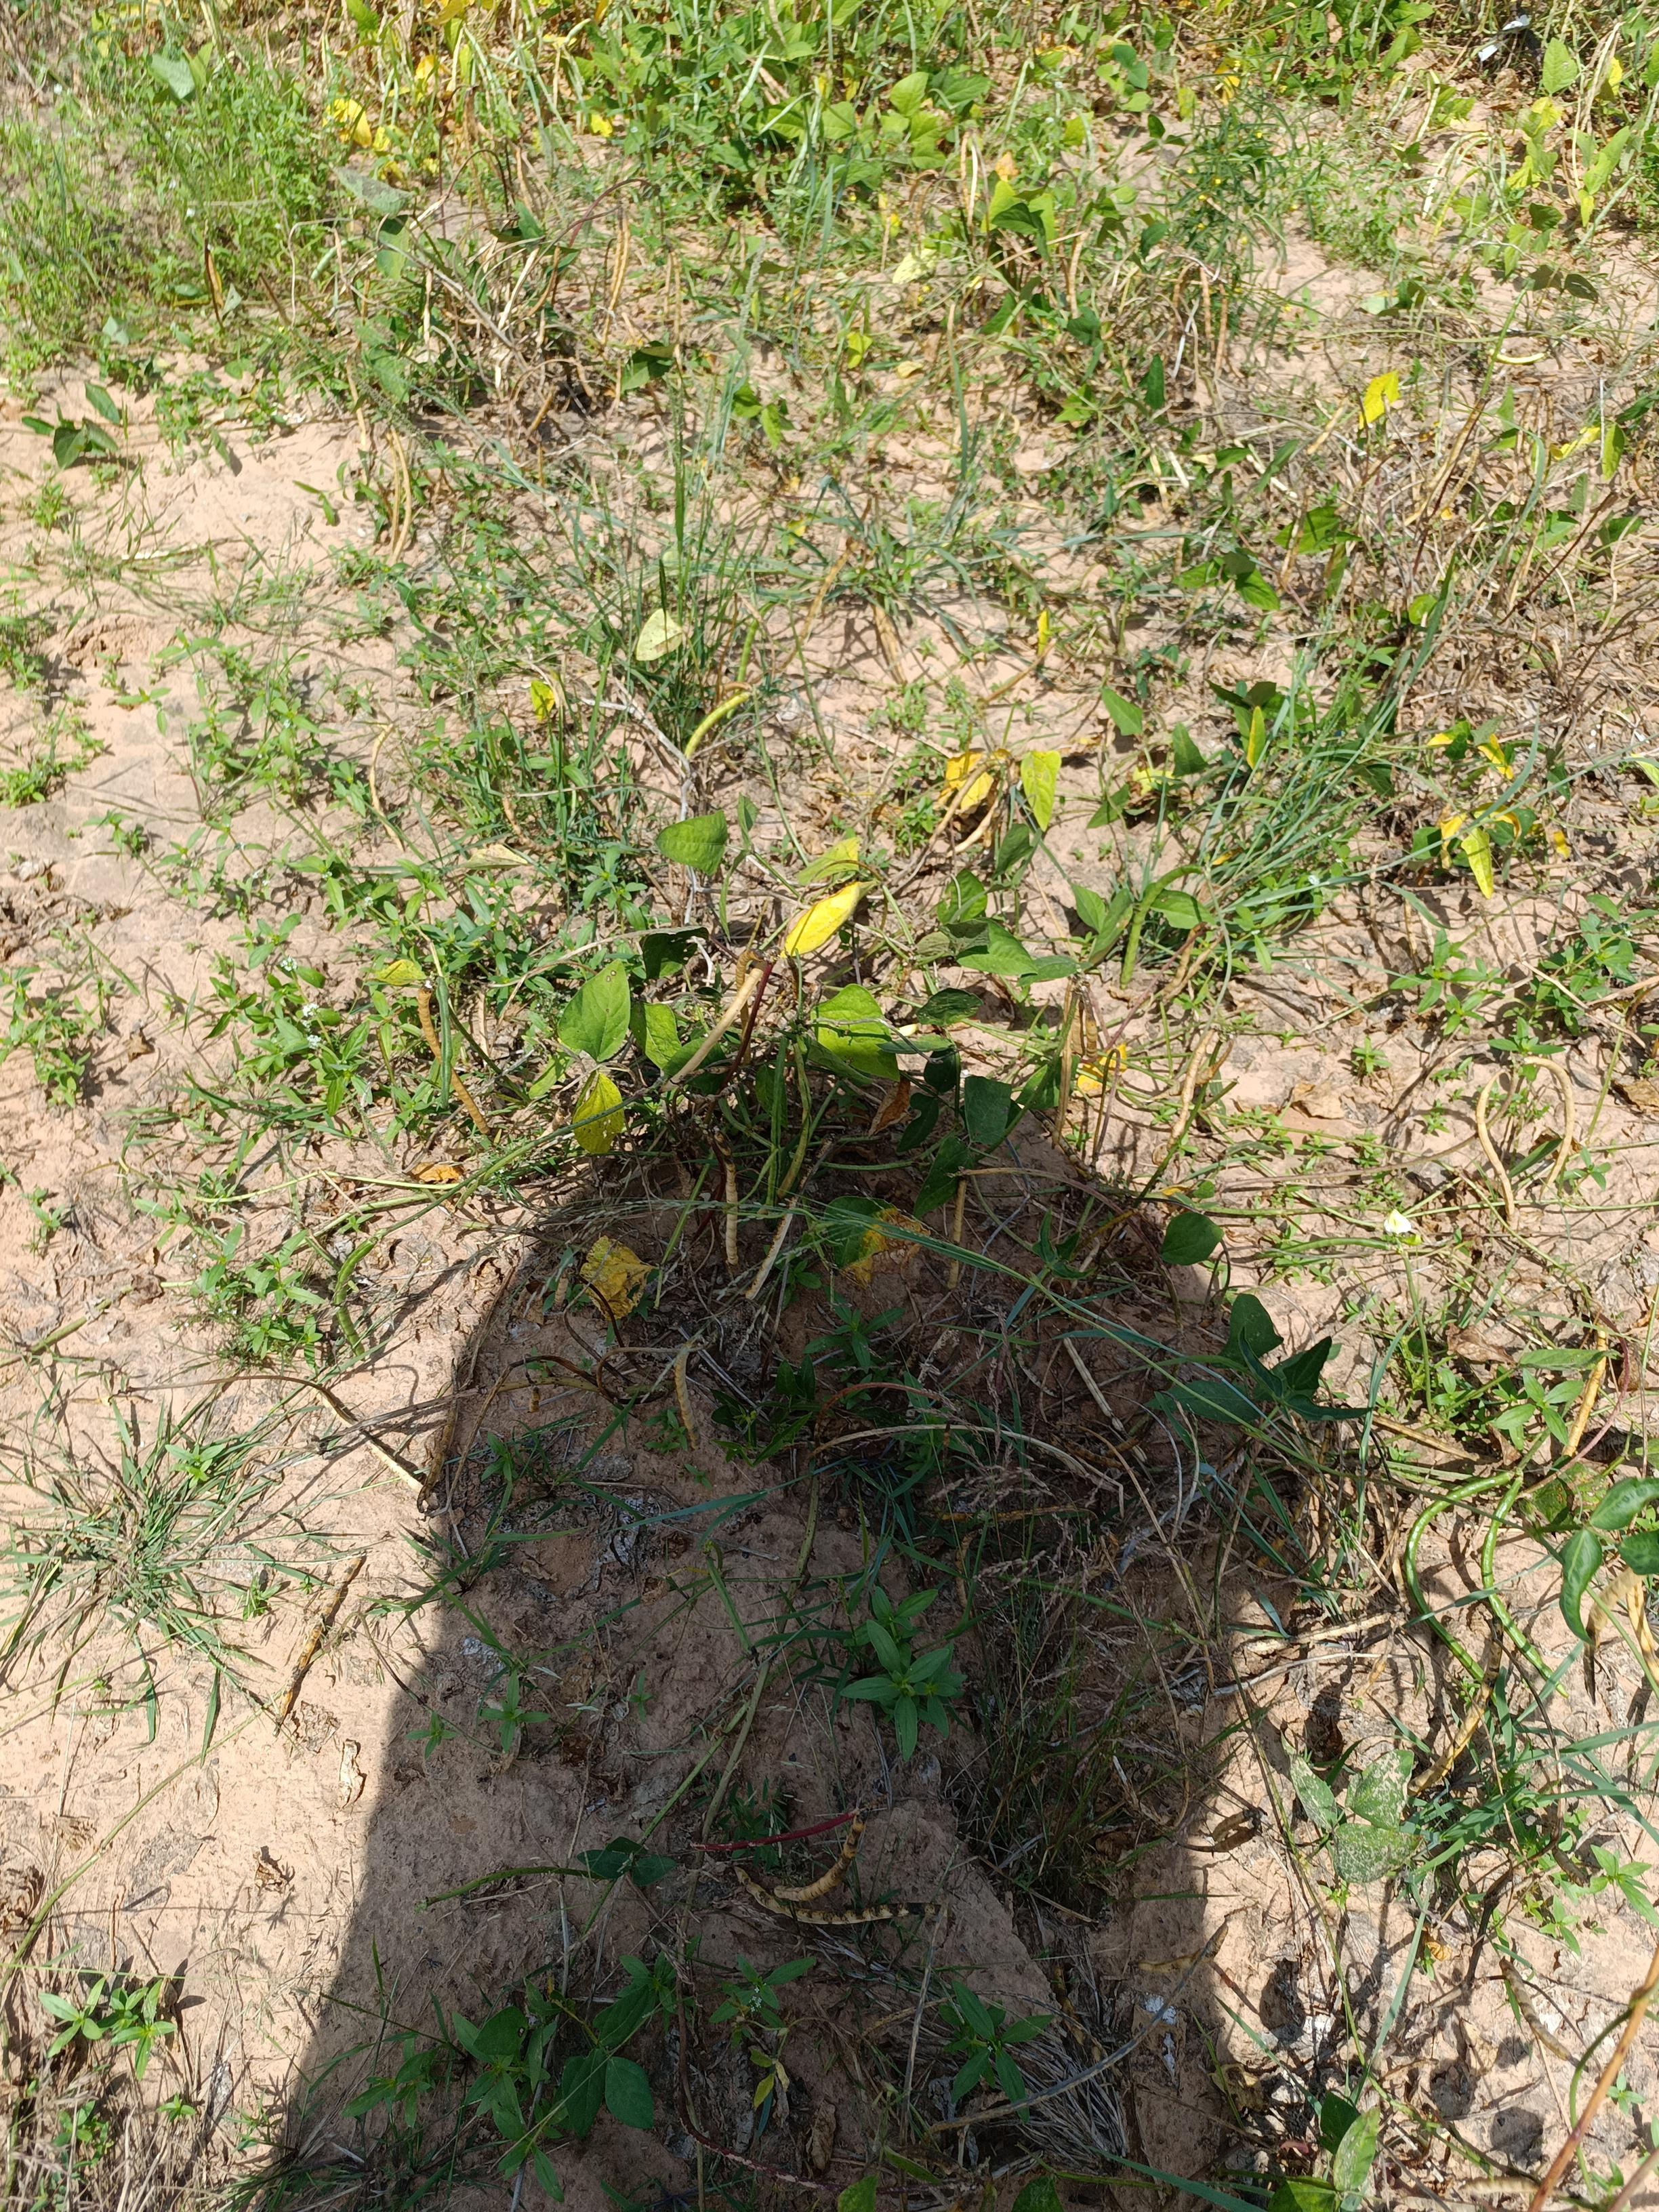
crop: cowpea
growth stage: maturity
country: Nigeria
